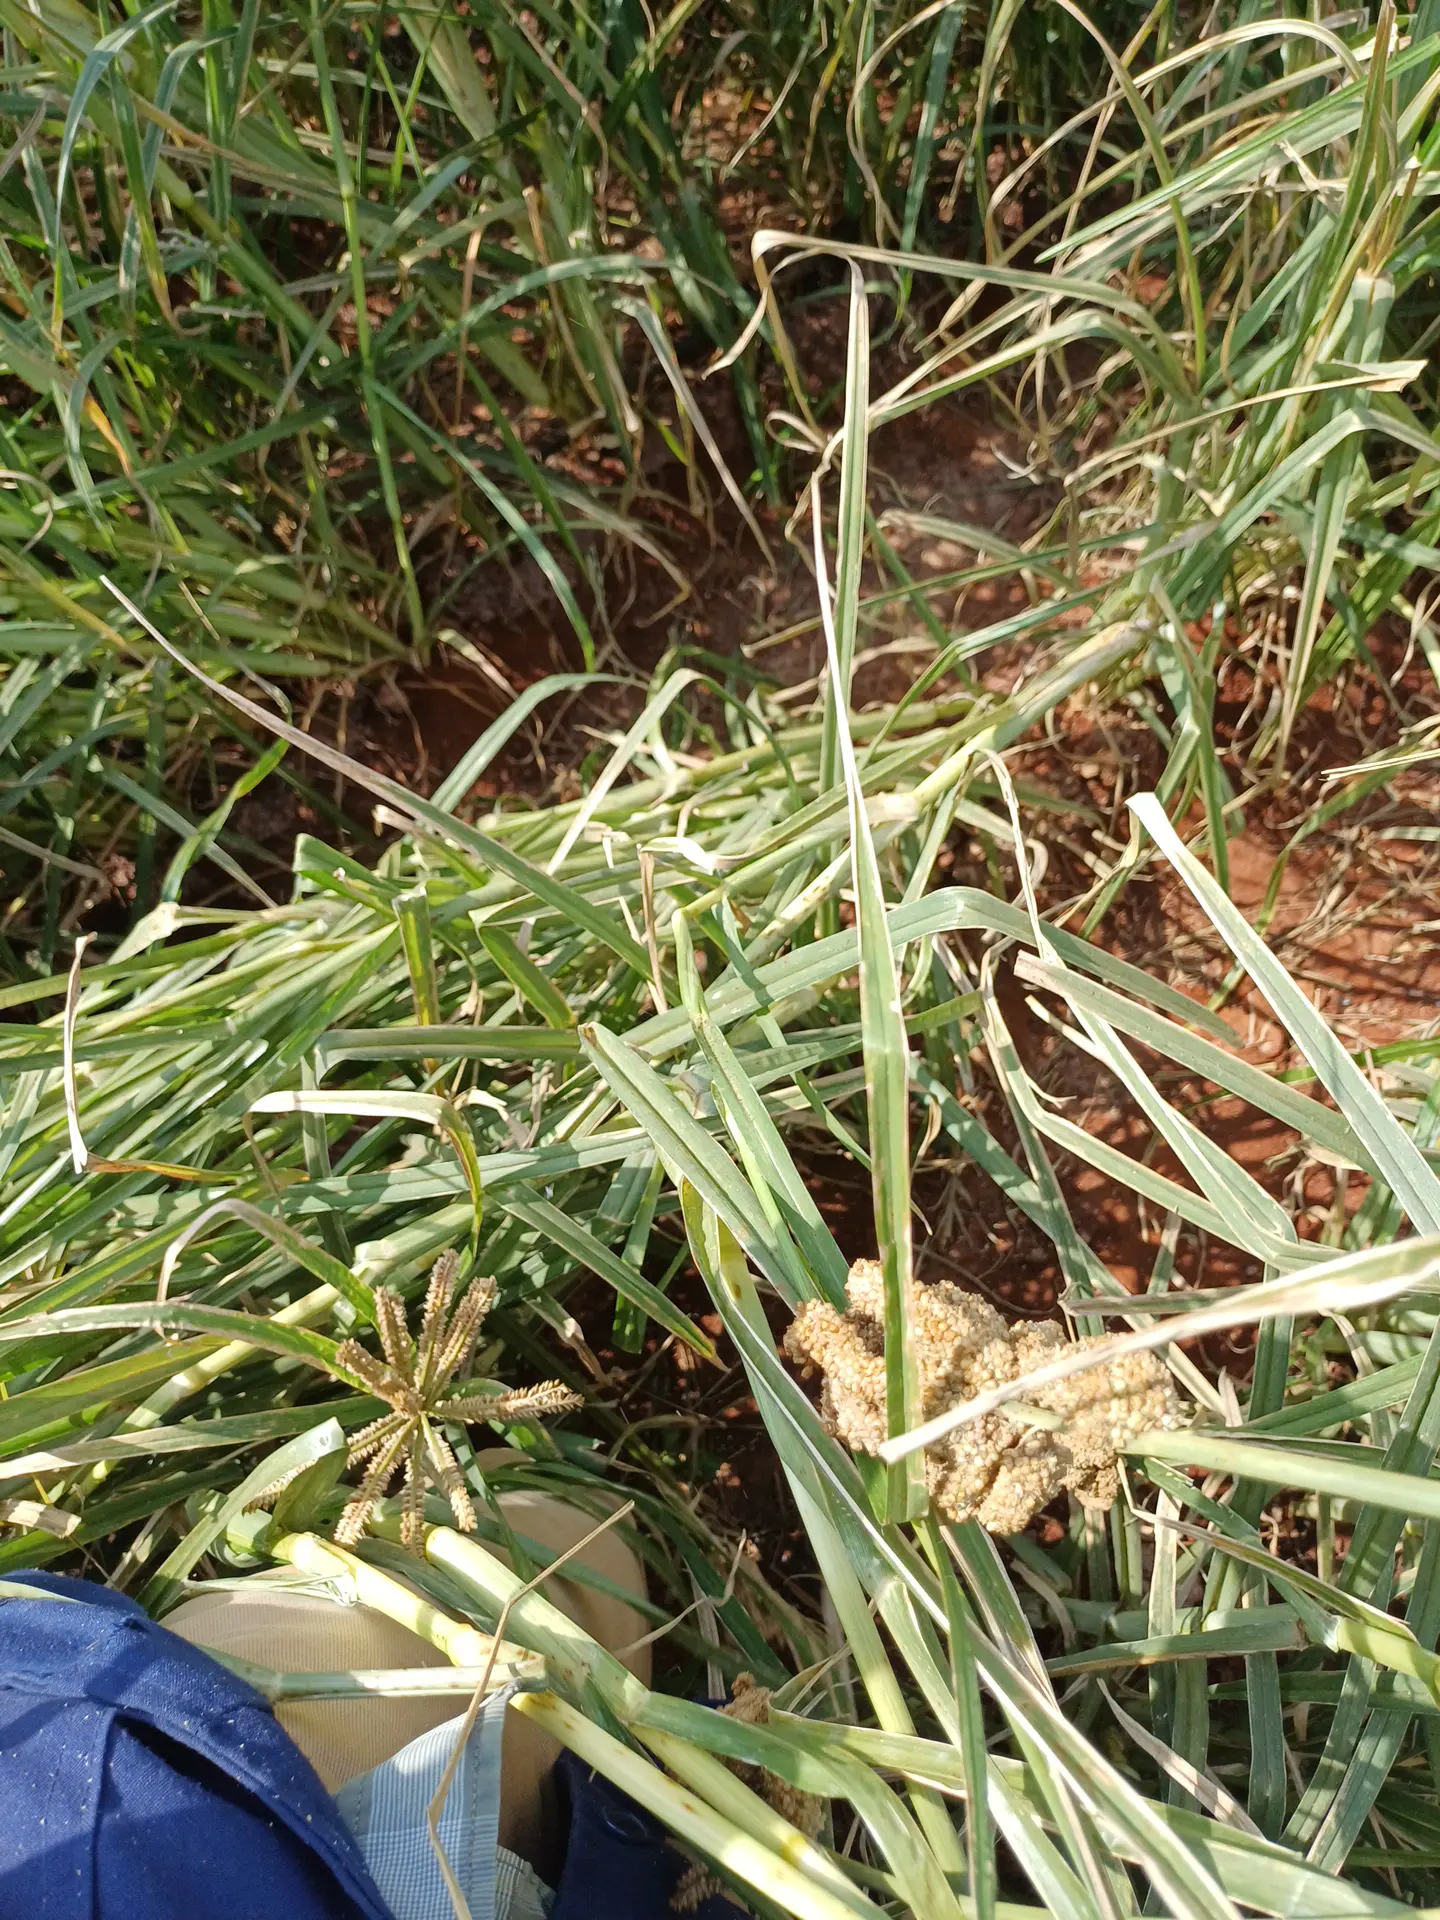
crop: finger millet
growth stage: filling grain
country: Kenya
